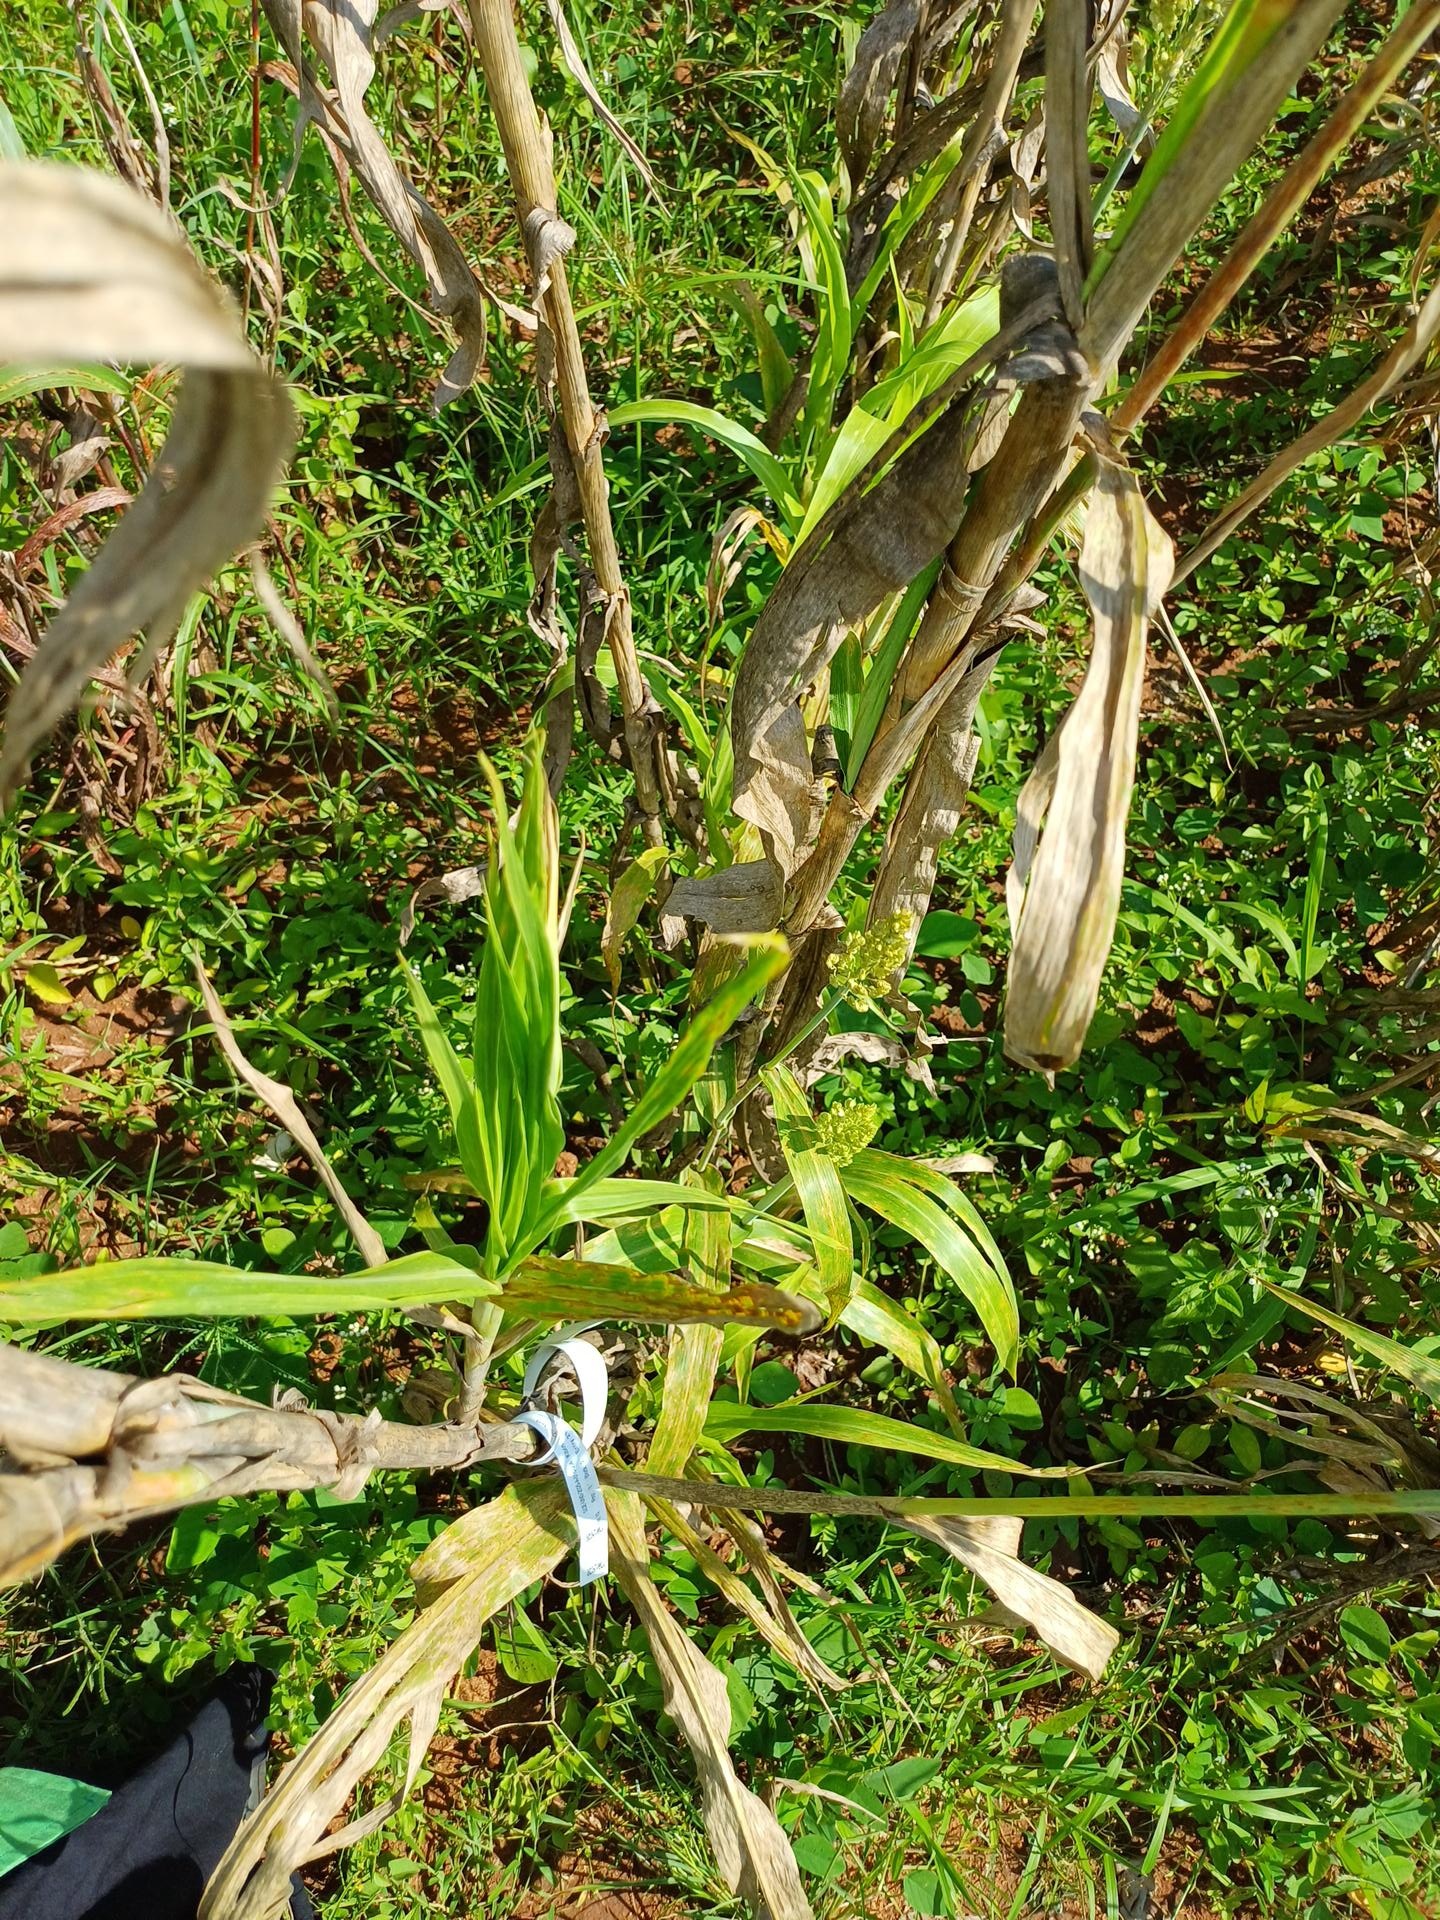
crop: sorghum
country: Kenya
